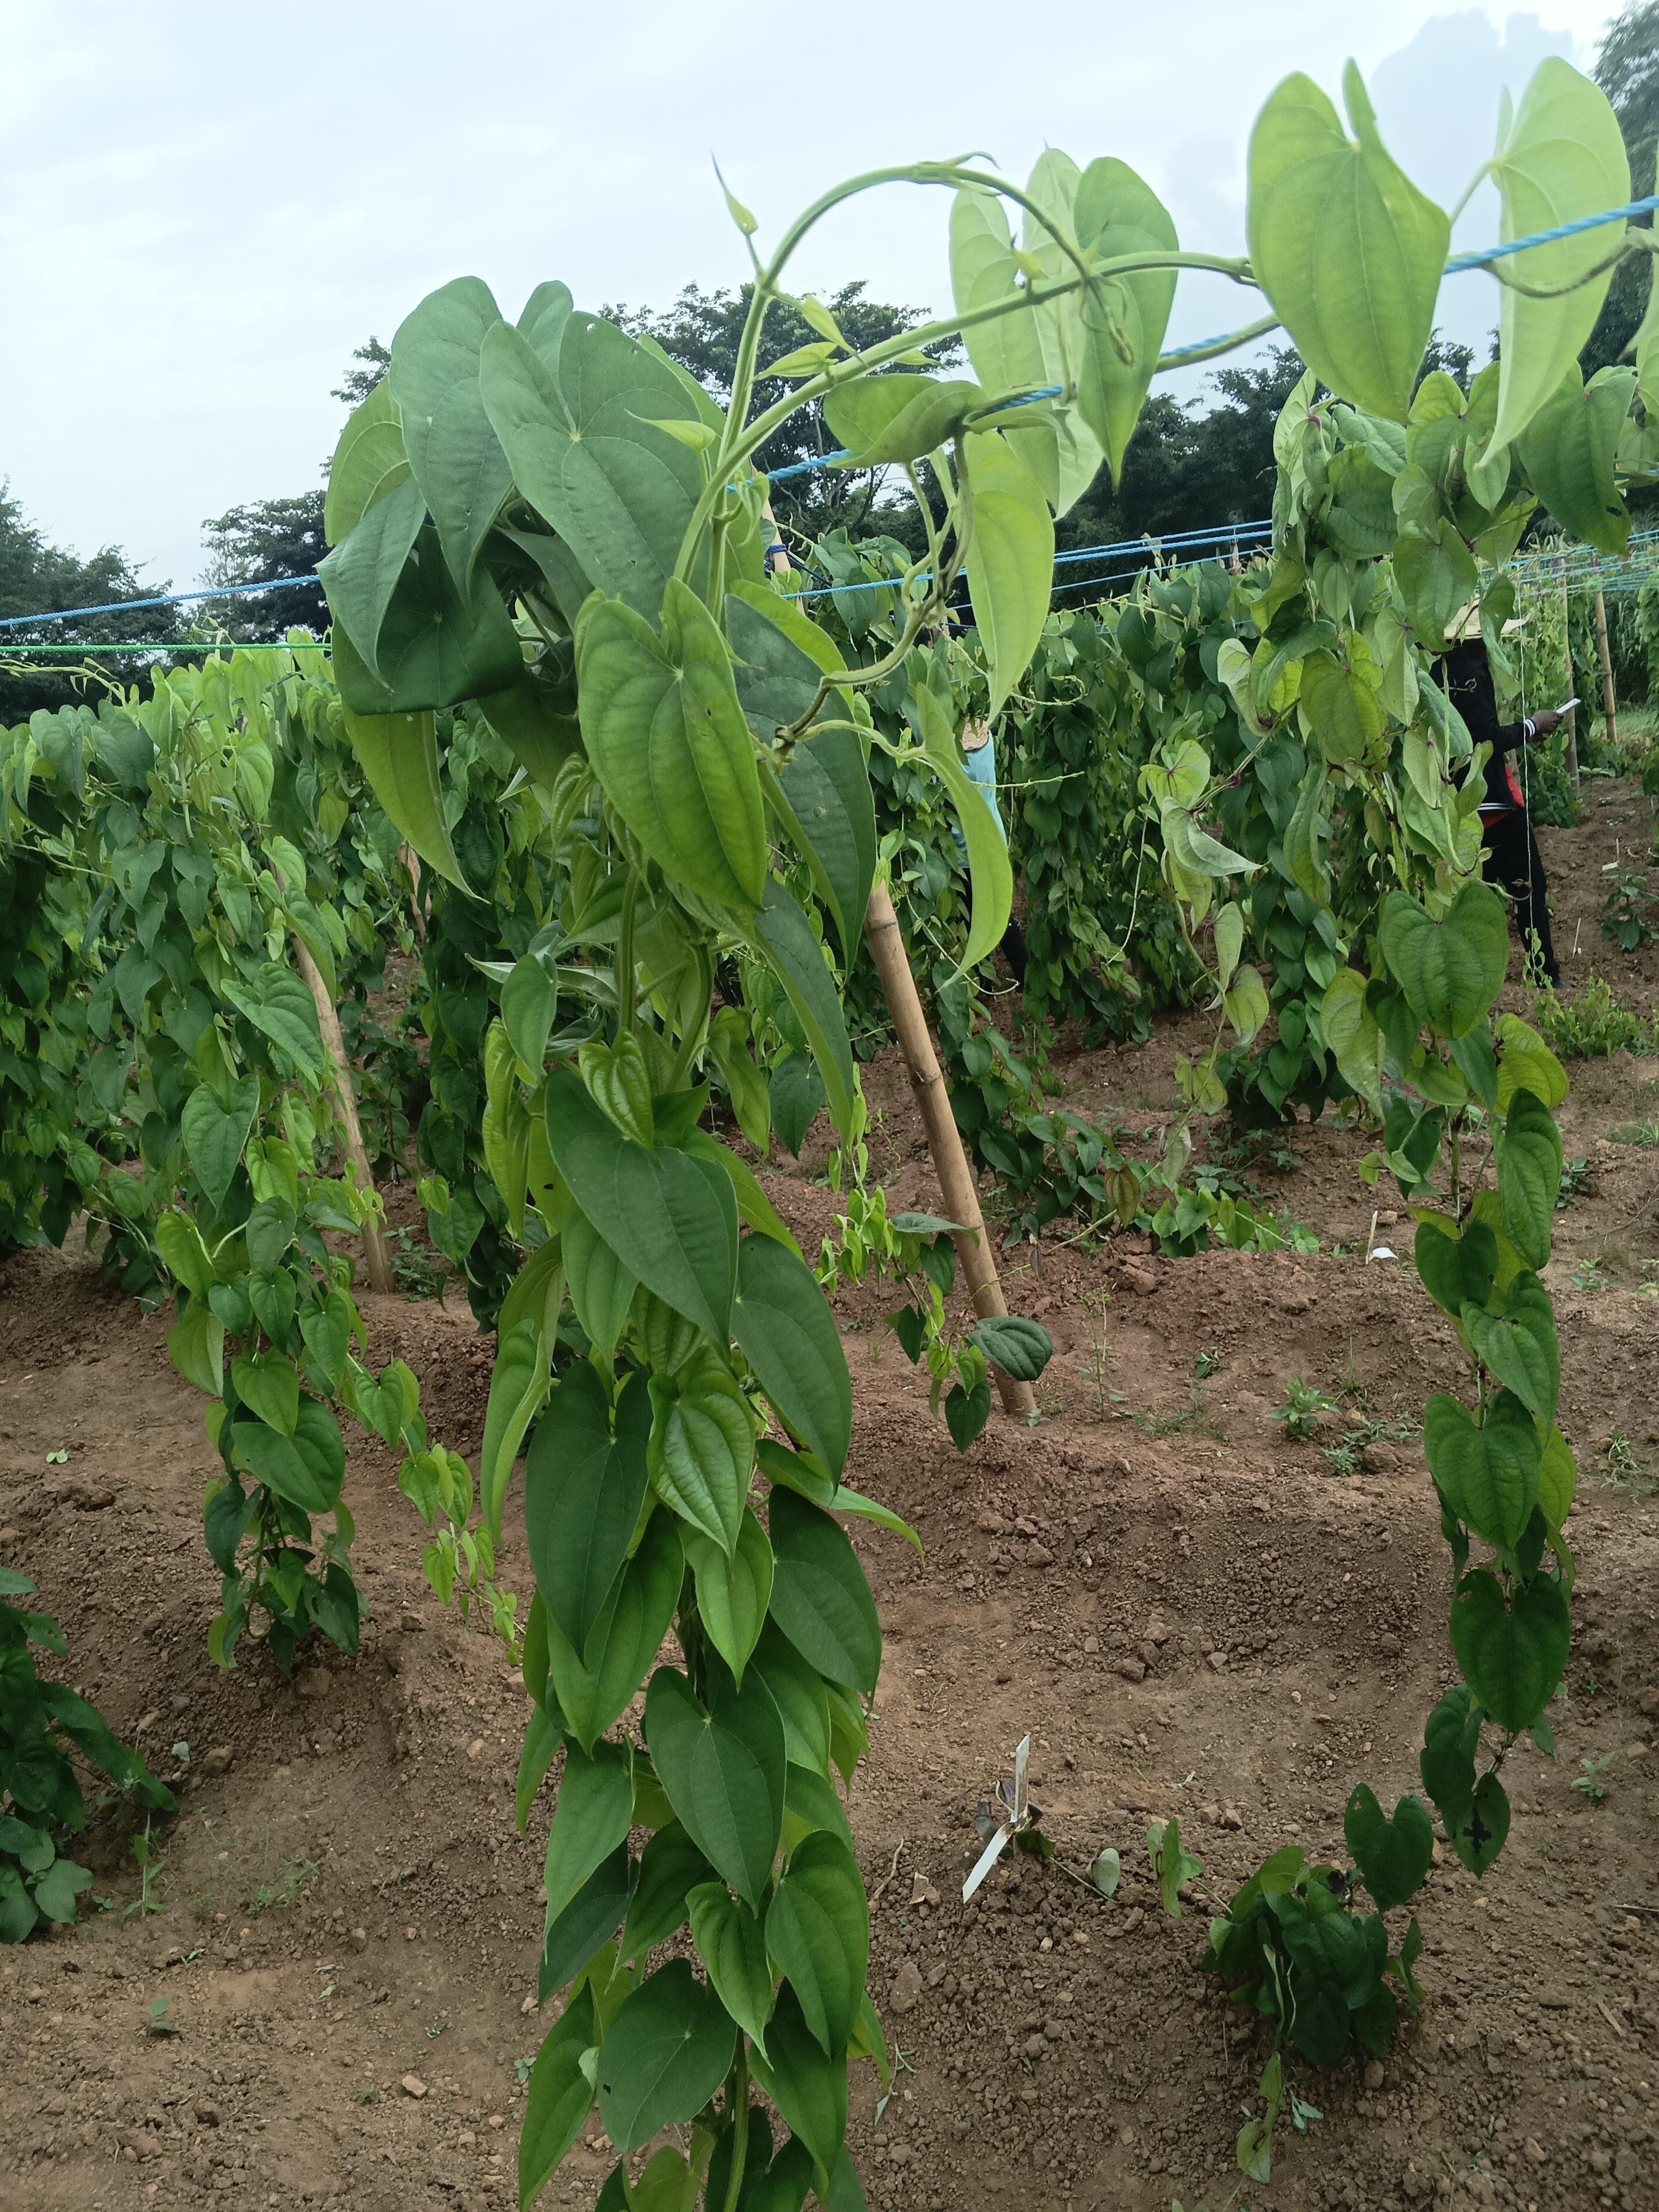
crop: yam
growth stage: vegetative
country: Nigeria
